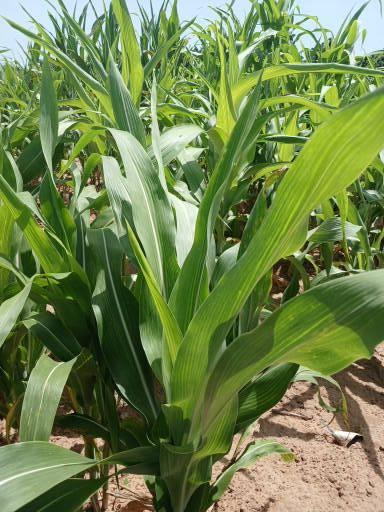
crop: sorghum
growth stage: vegetative
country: Senegal
